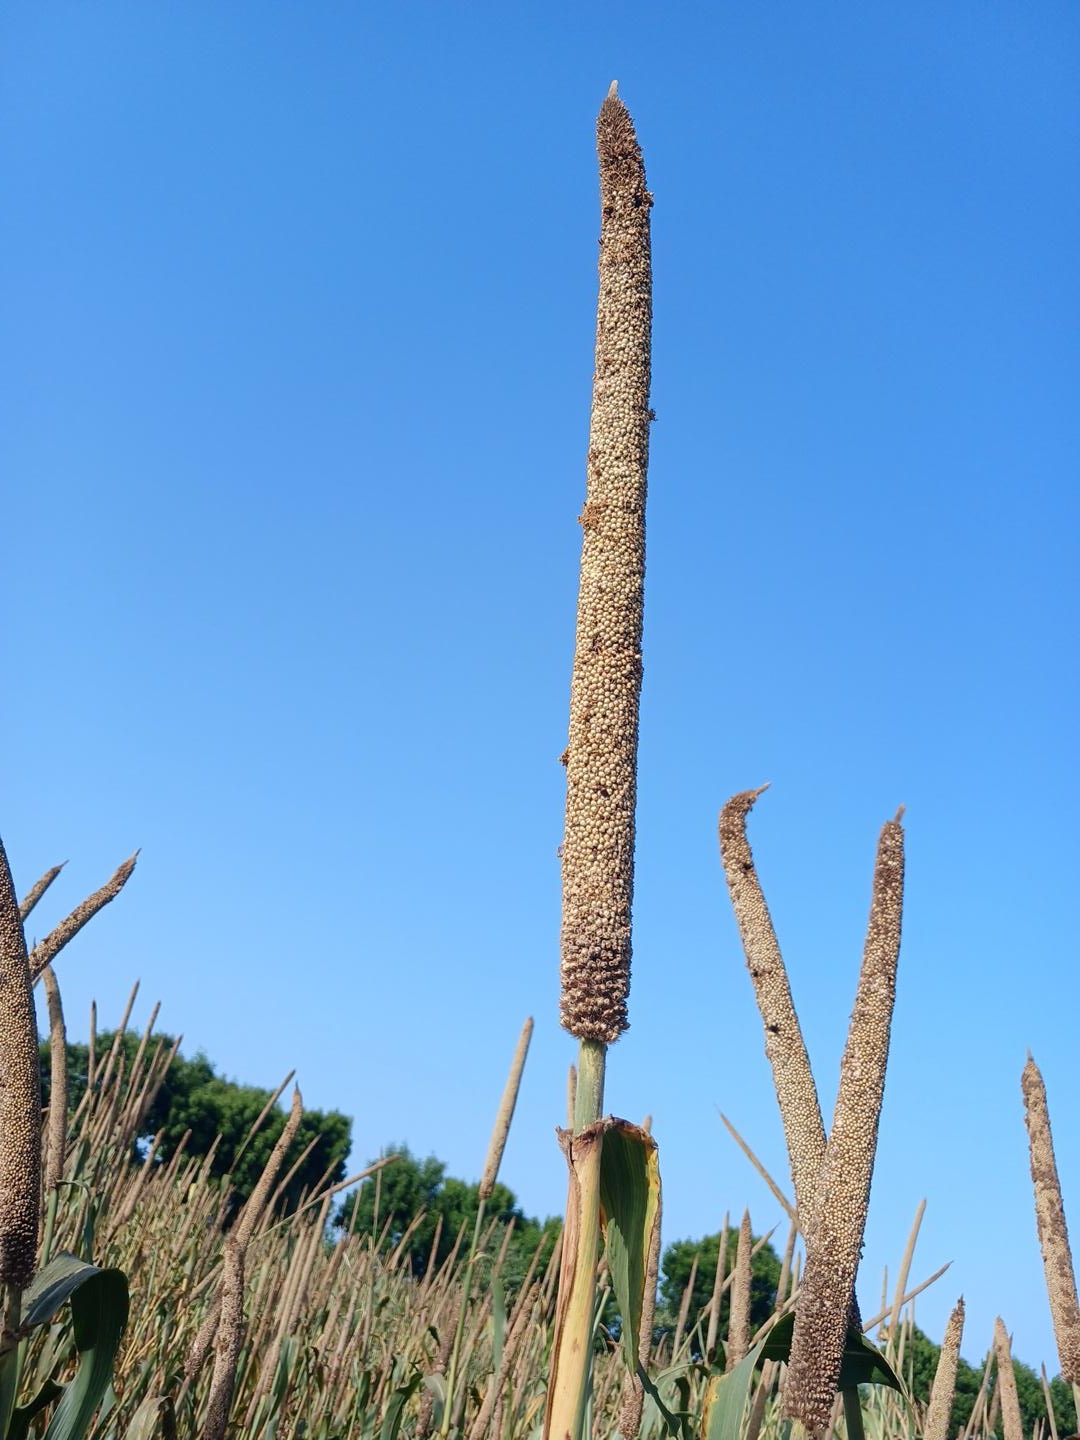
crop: pearl millet
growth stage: maturity
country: Senegal
